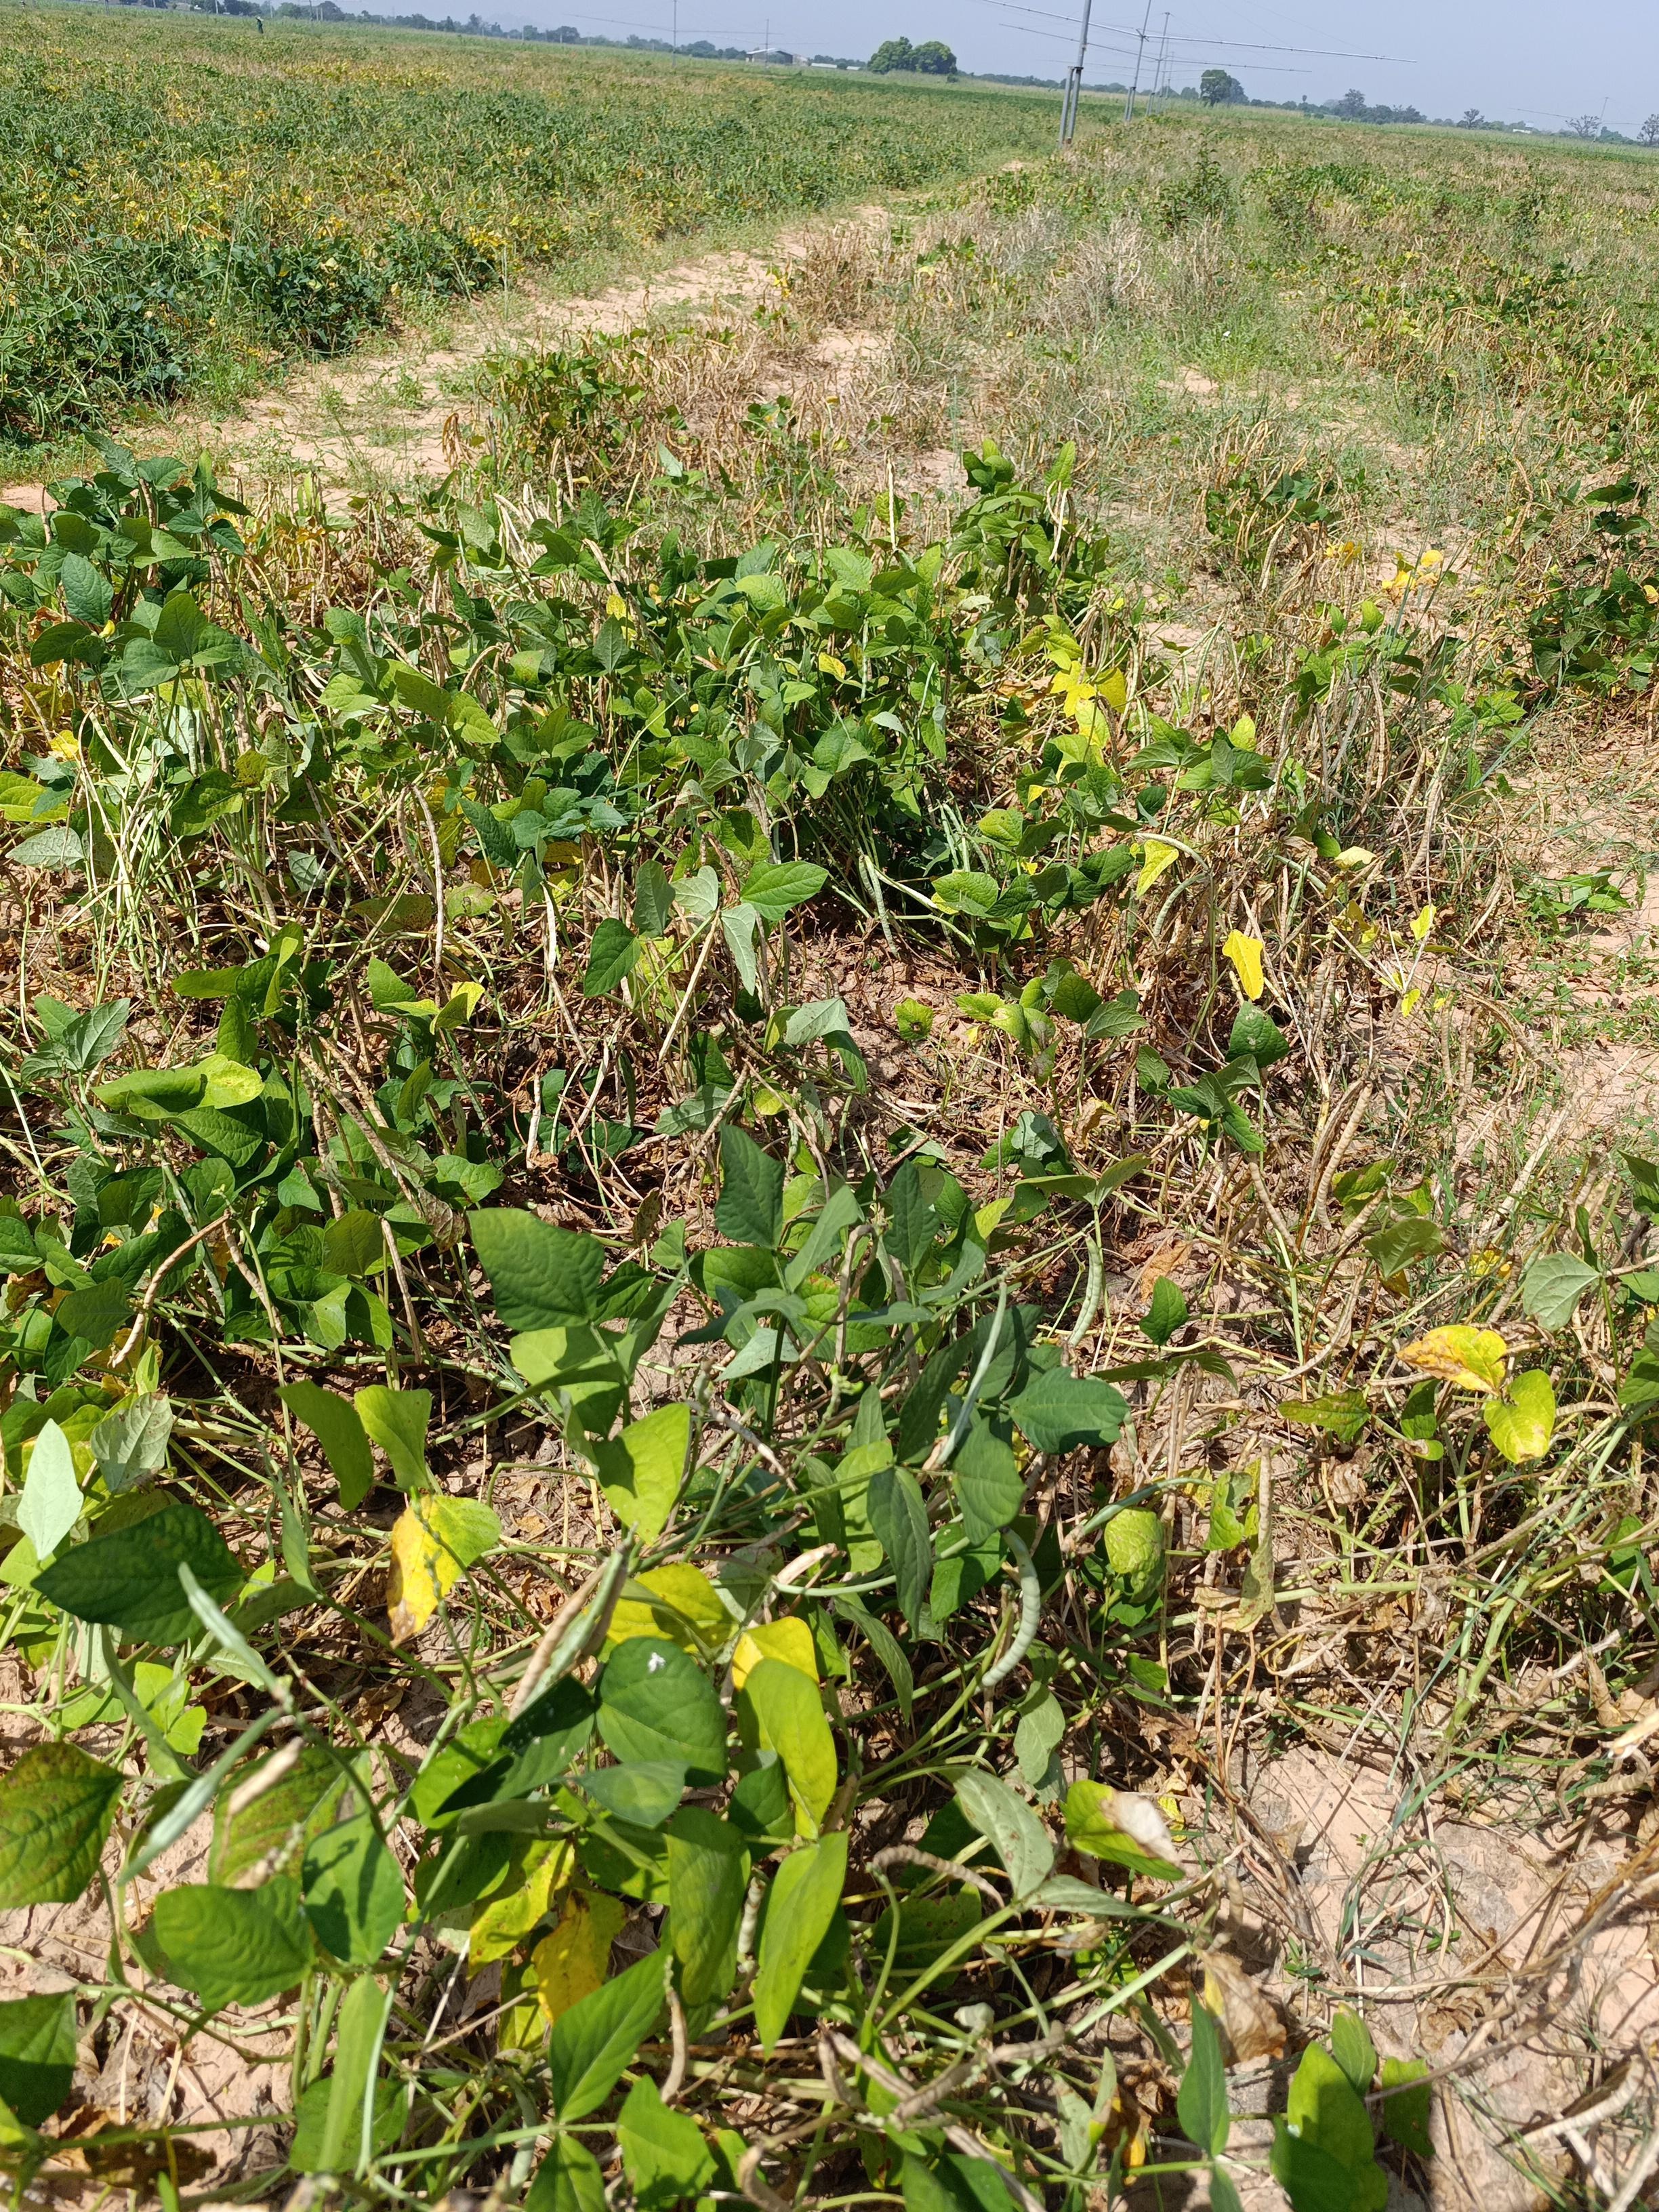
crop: cowpea
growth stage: maturity
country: Nigeria
